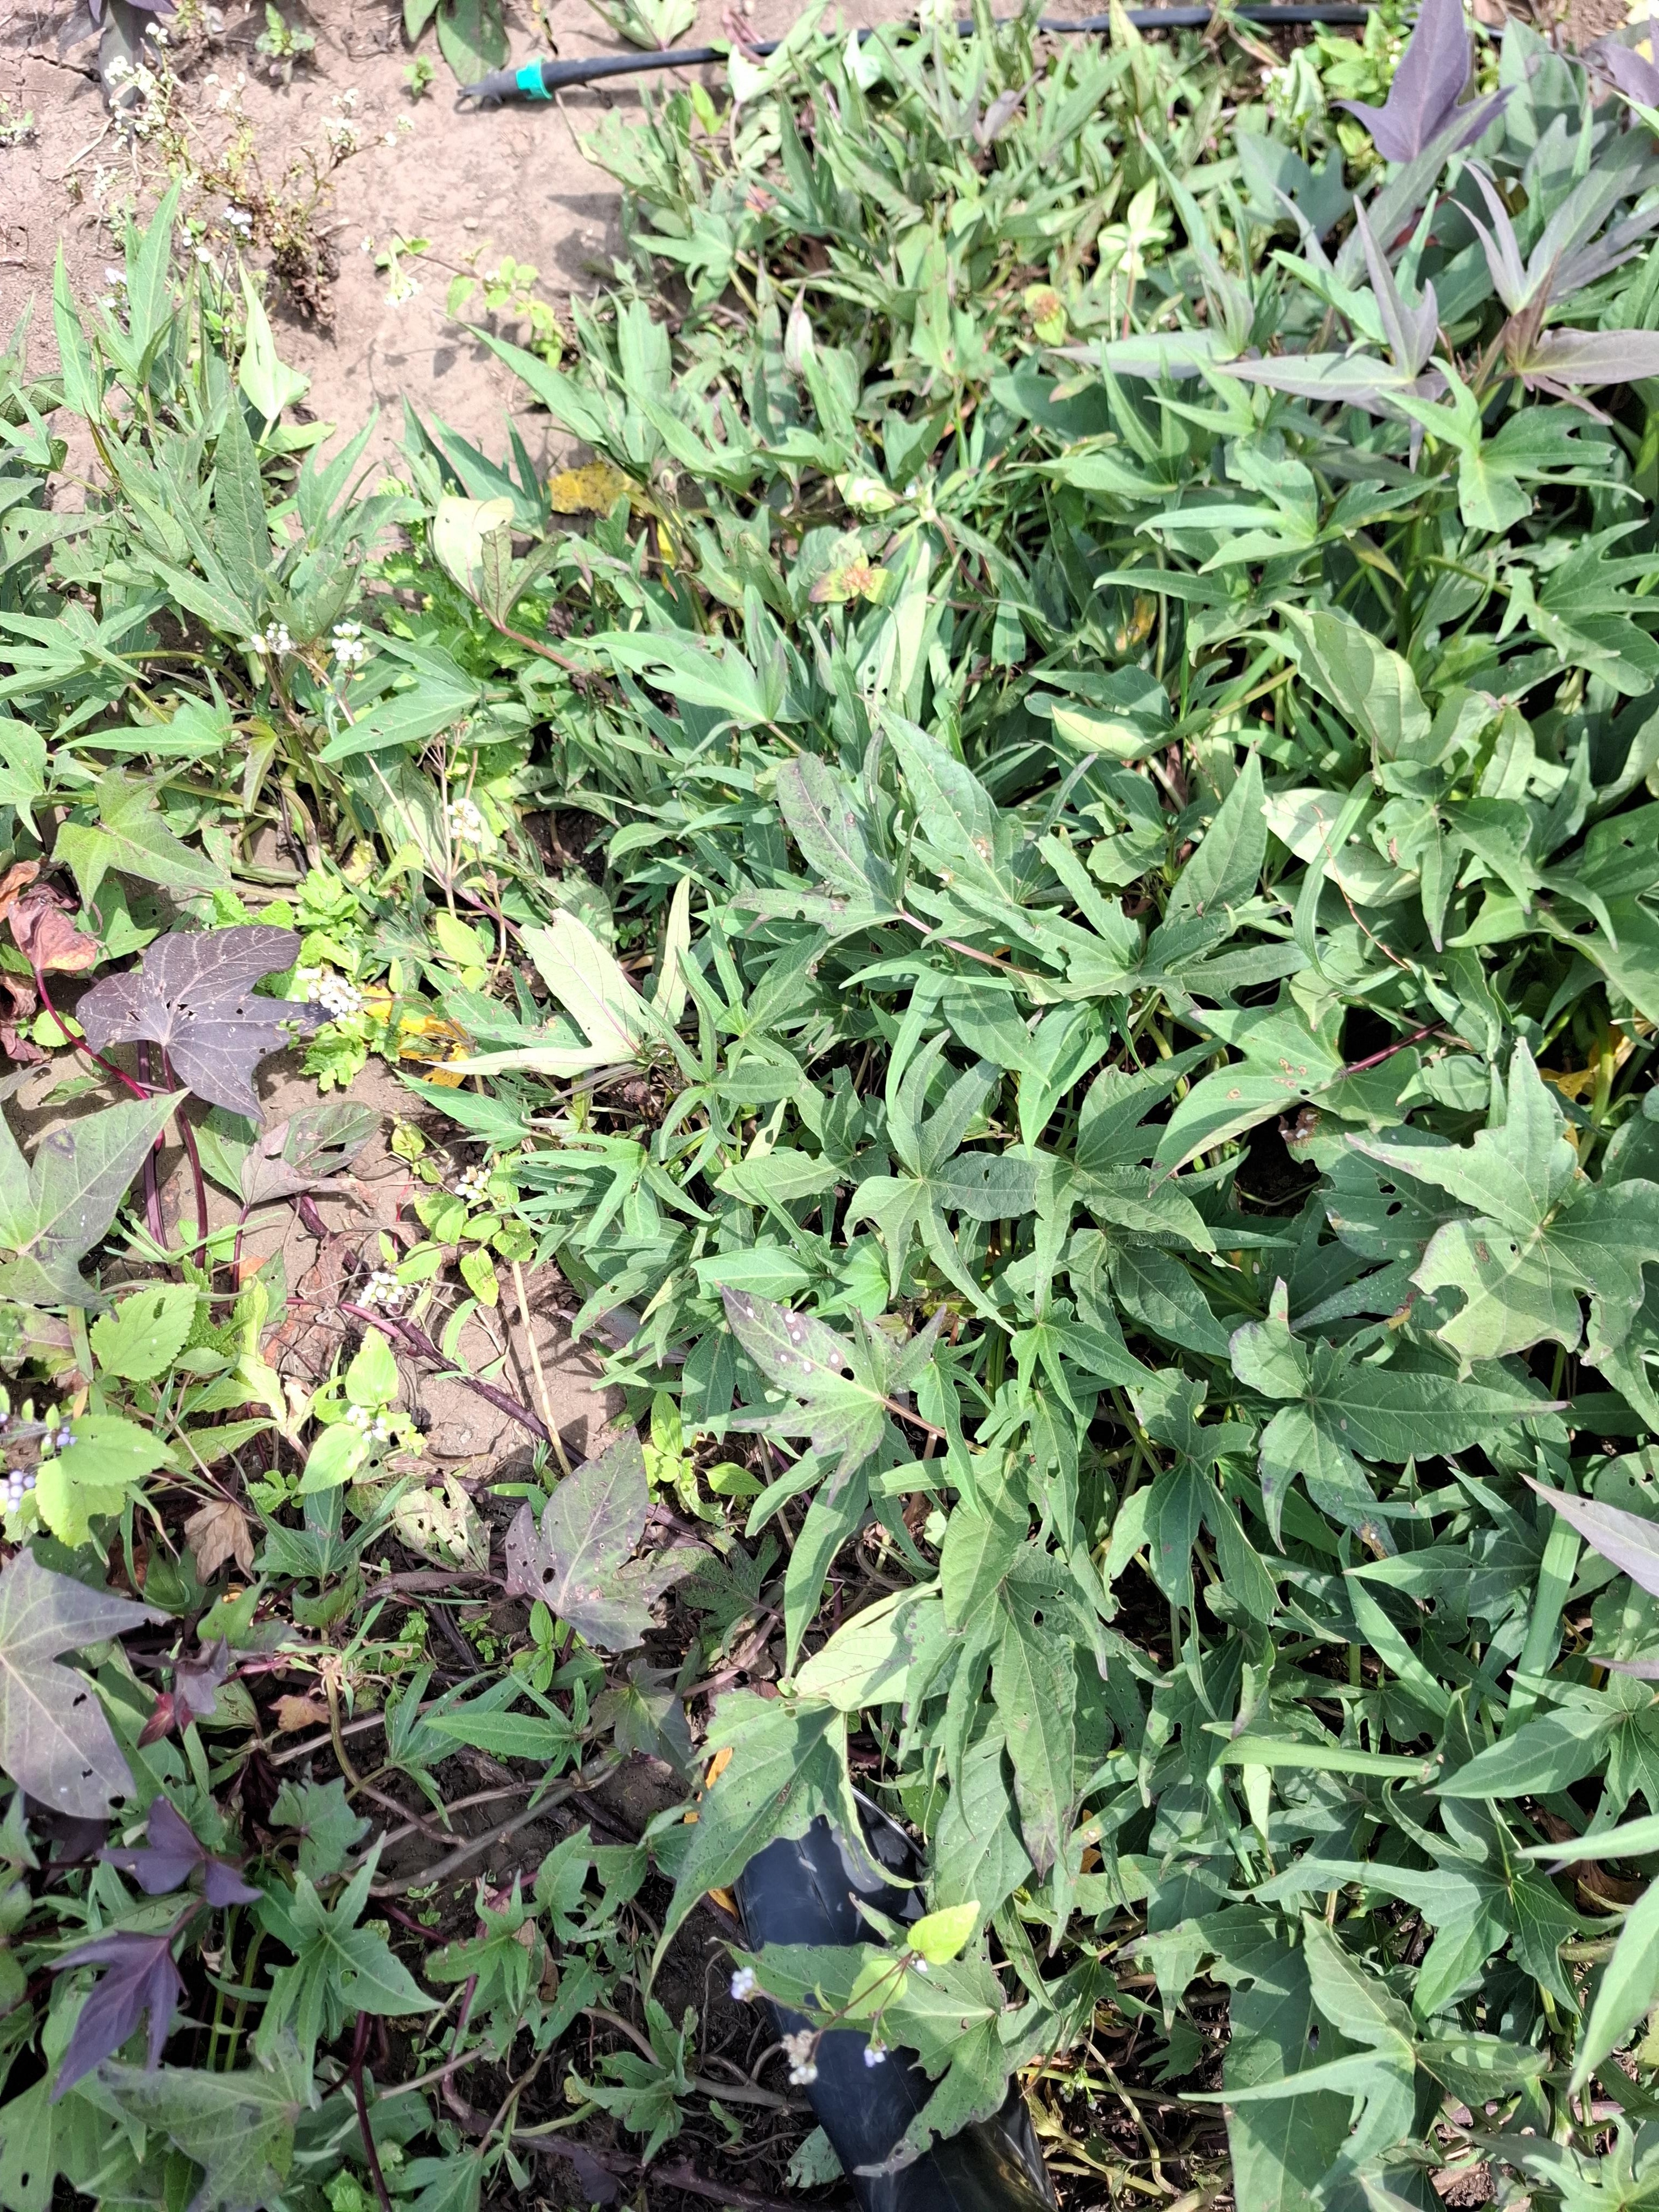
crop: sweet potato
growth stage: flowering
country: Tanzania
